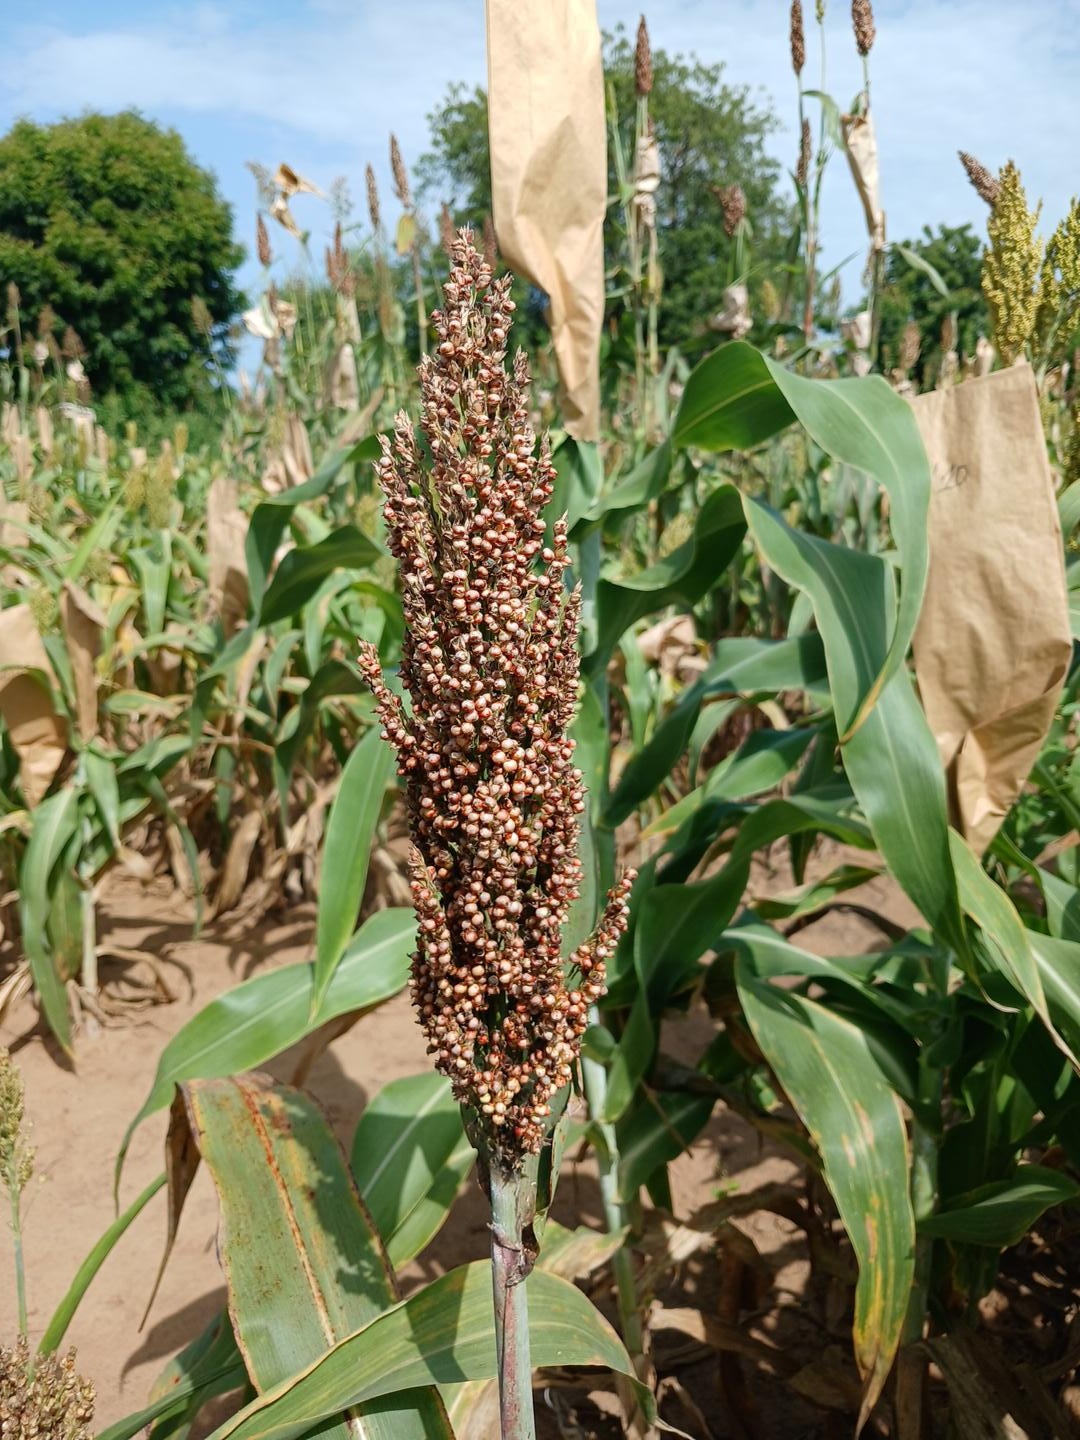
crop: sorghum
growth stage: filling grain
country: Senegal
